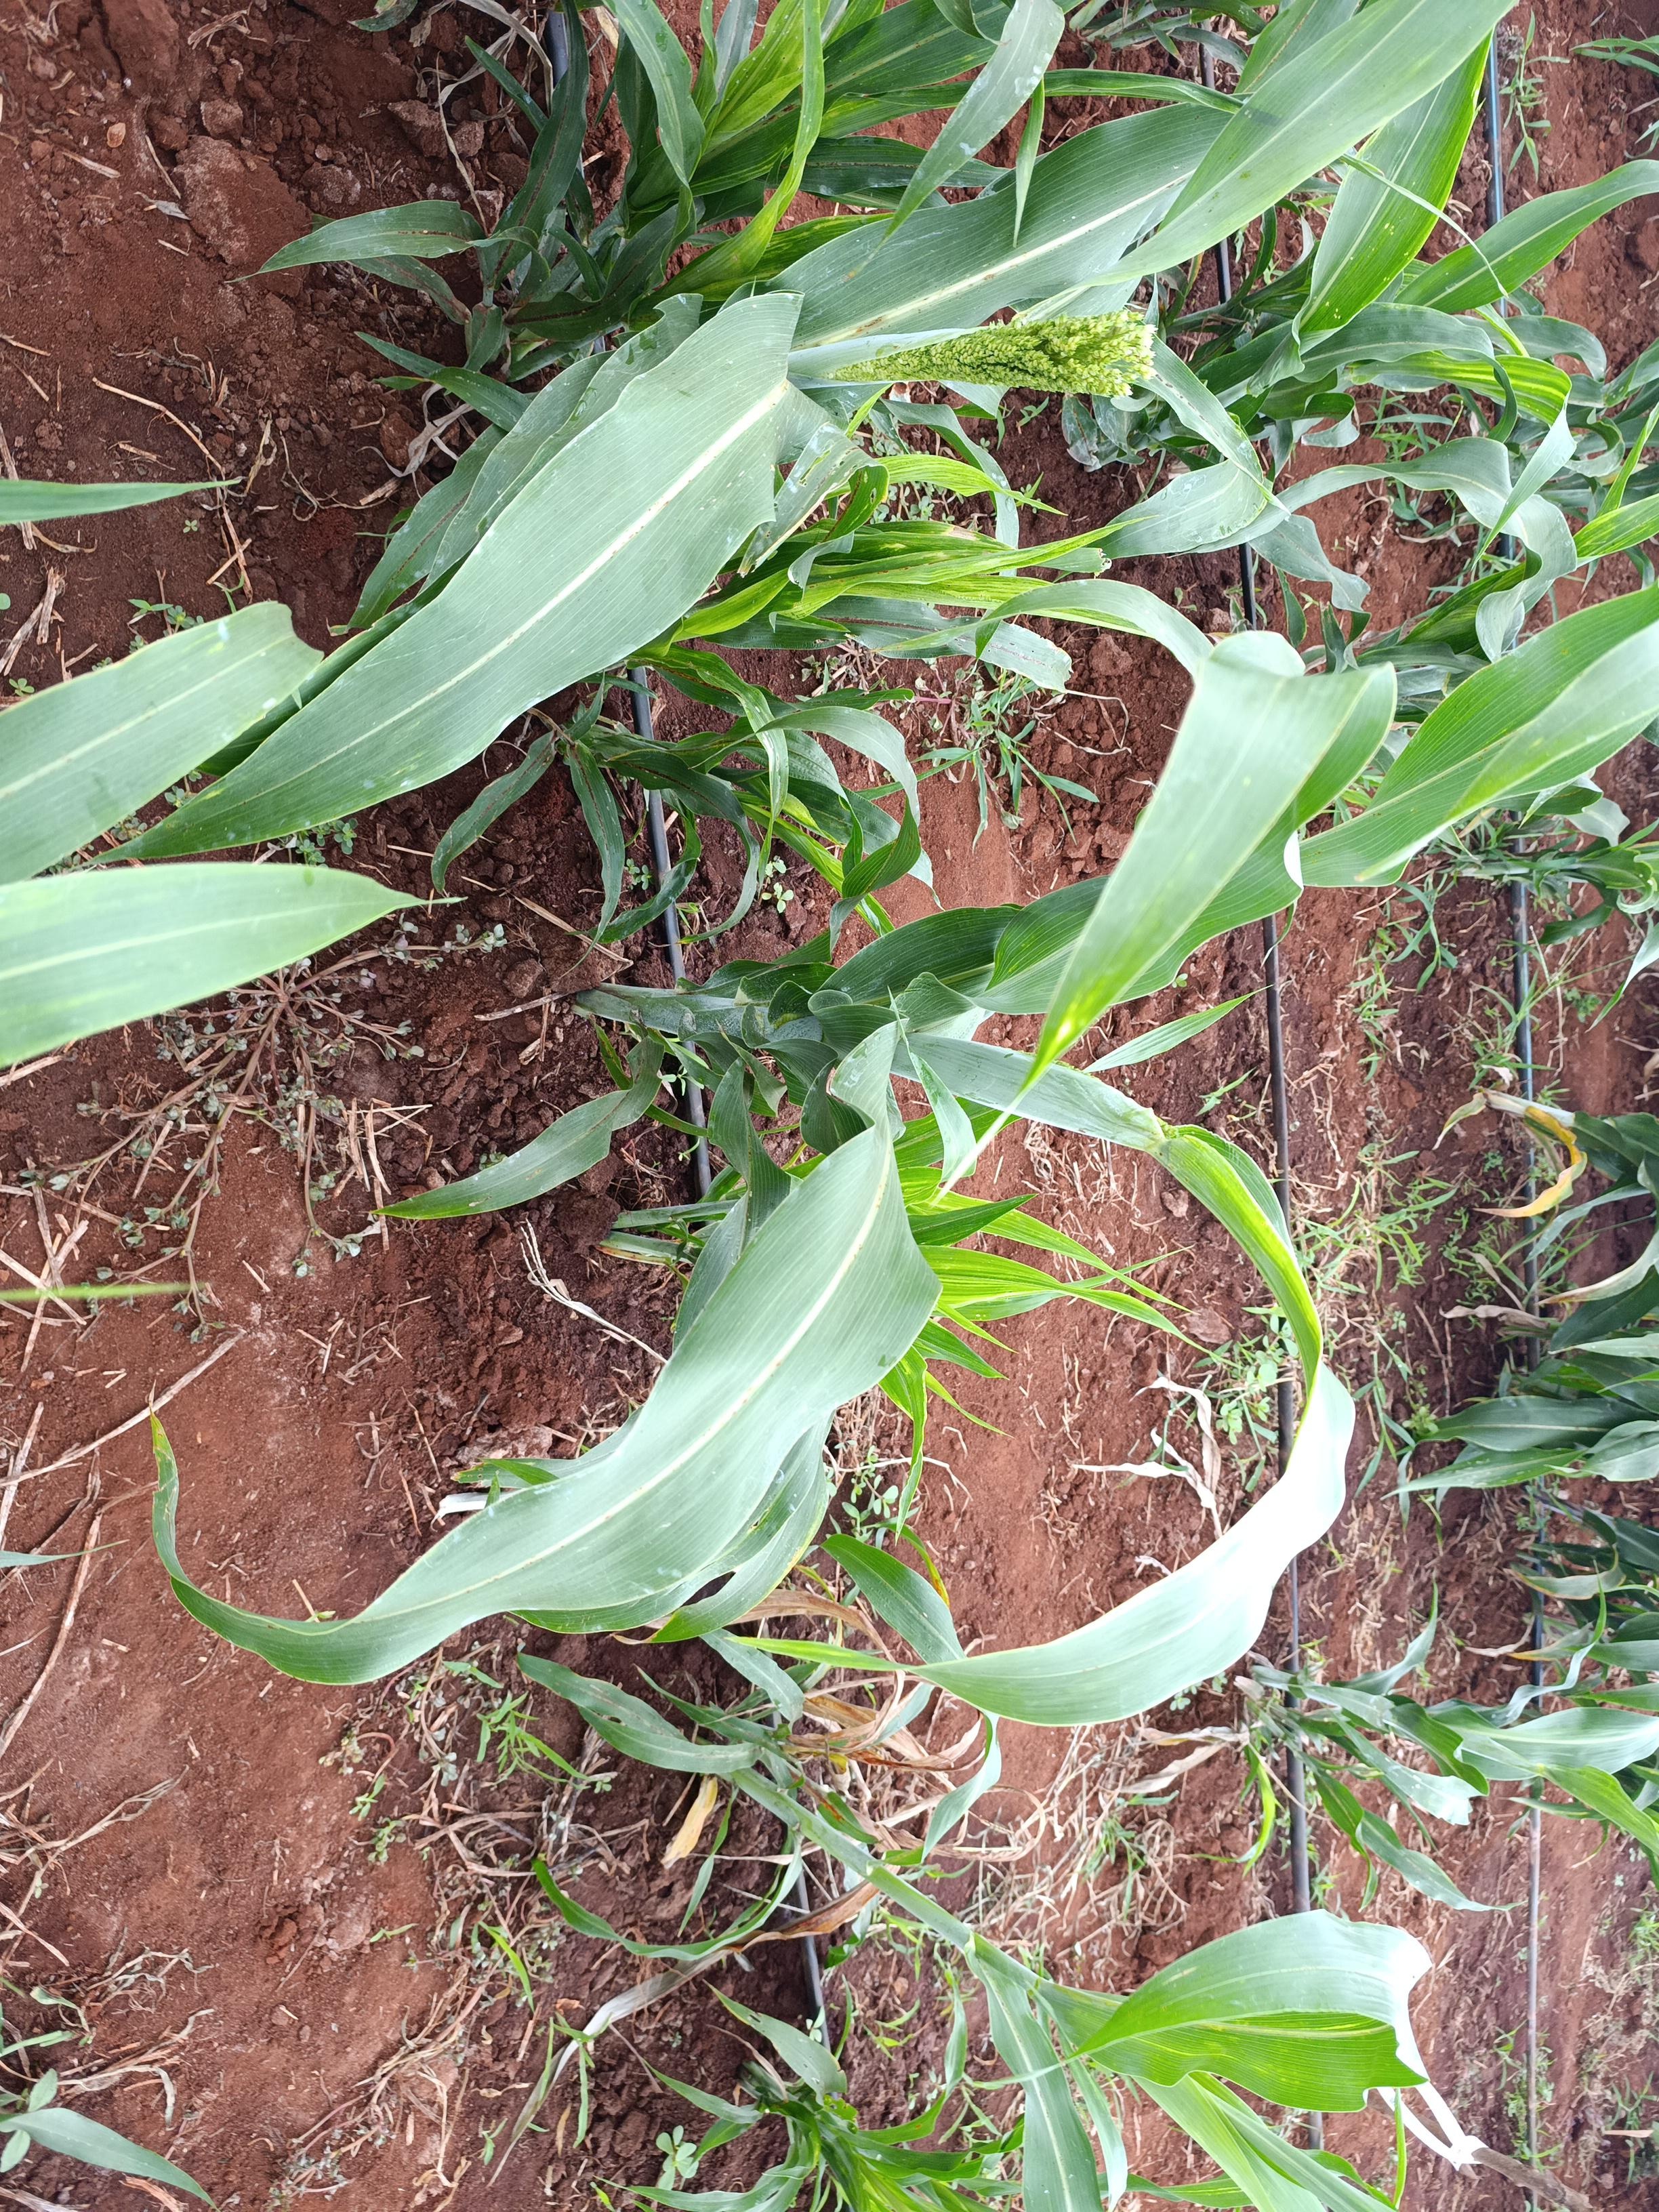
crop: sorghum
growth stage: heading tuber
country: Kenya
